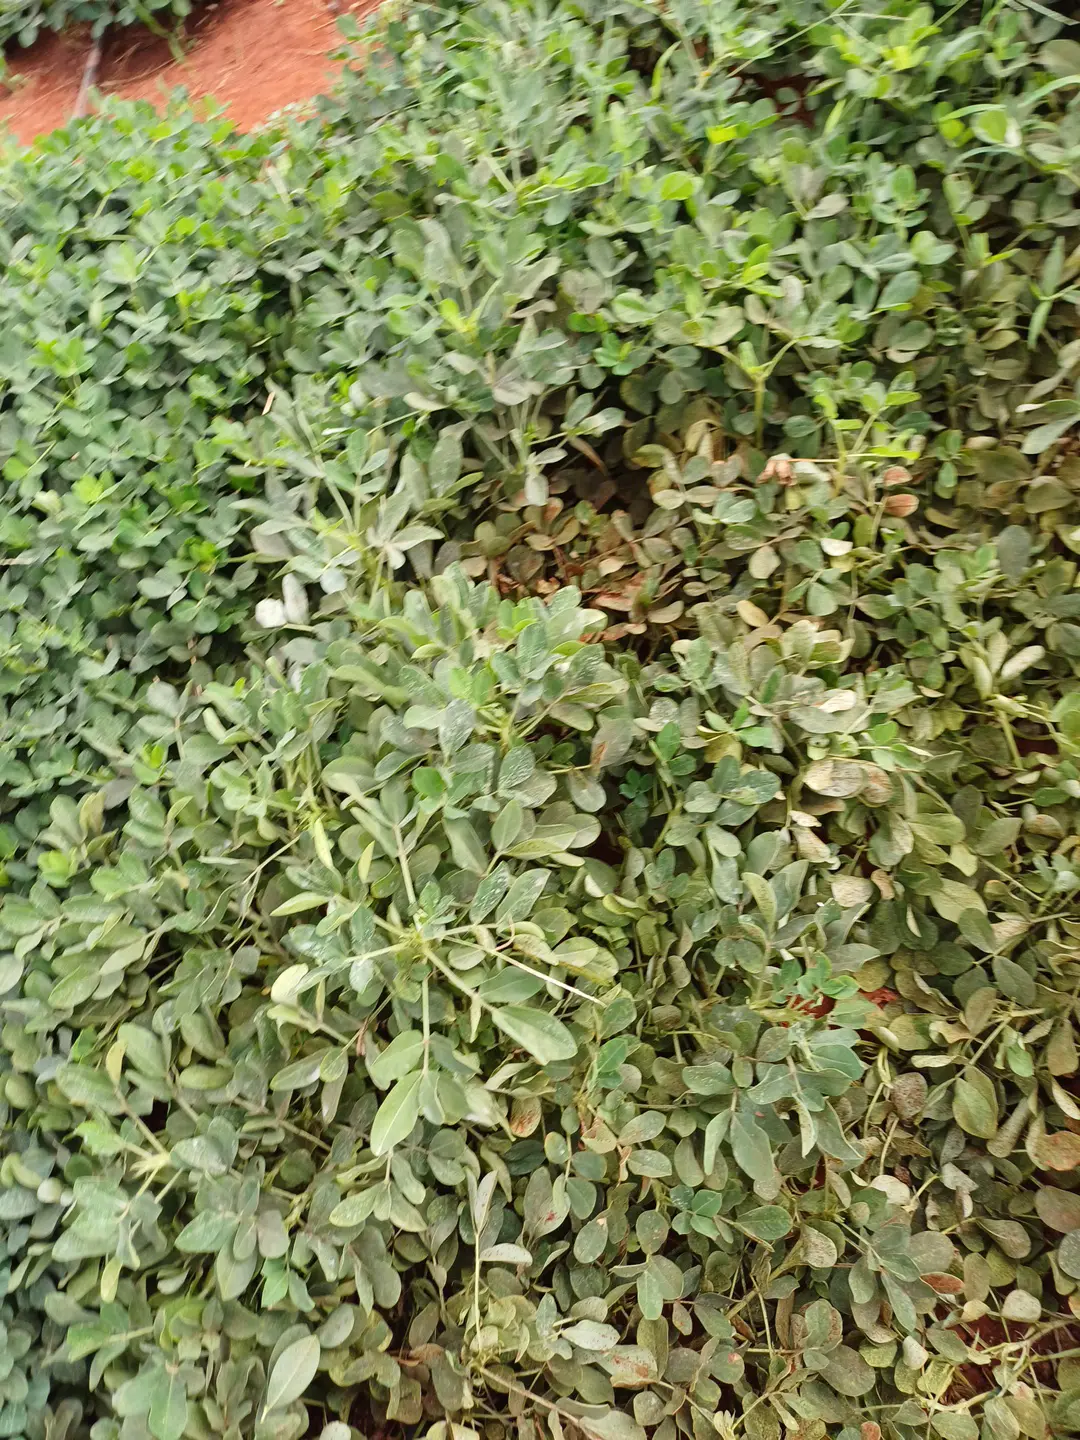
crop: groundnut
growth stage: pegging
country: Kenya
